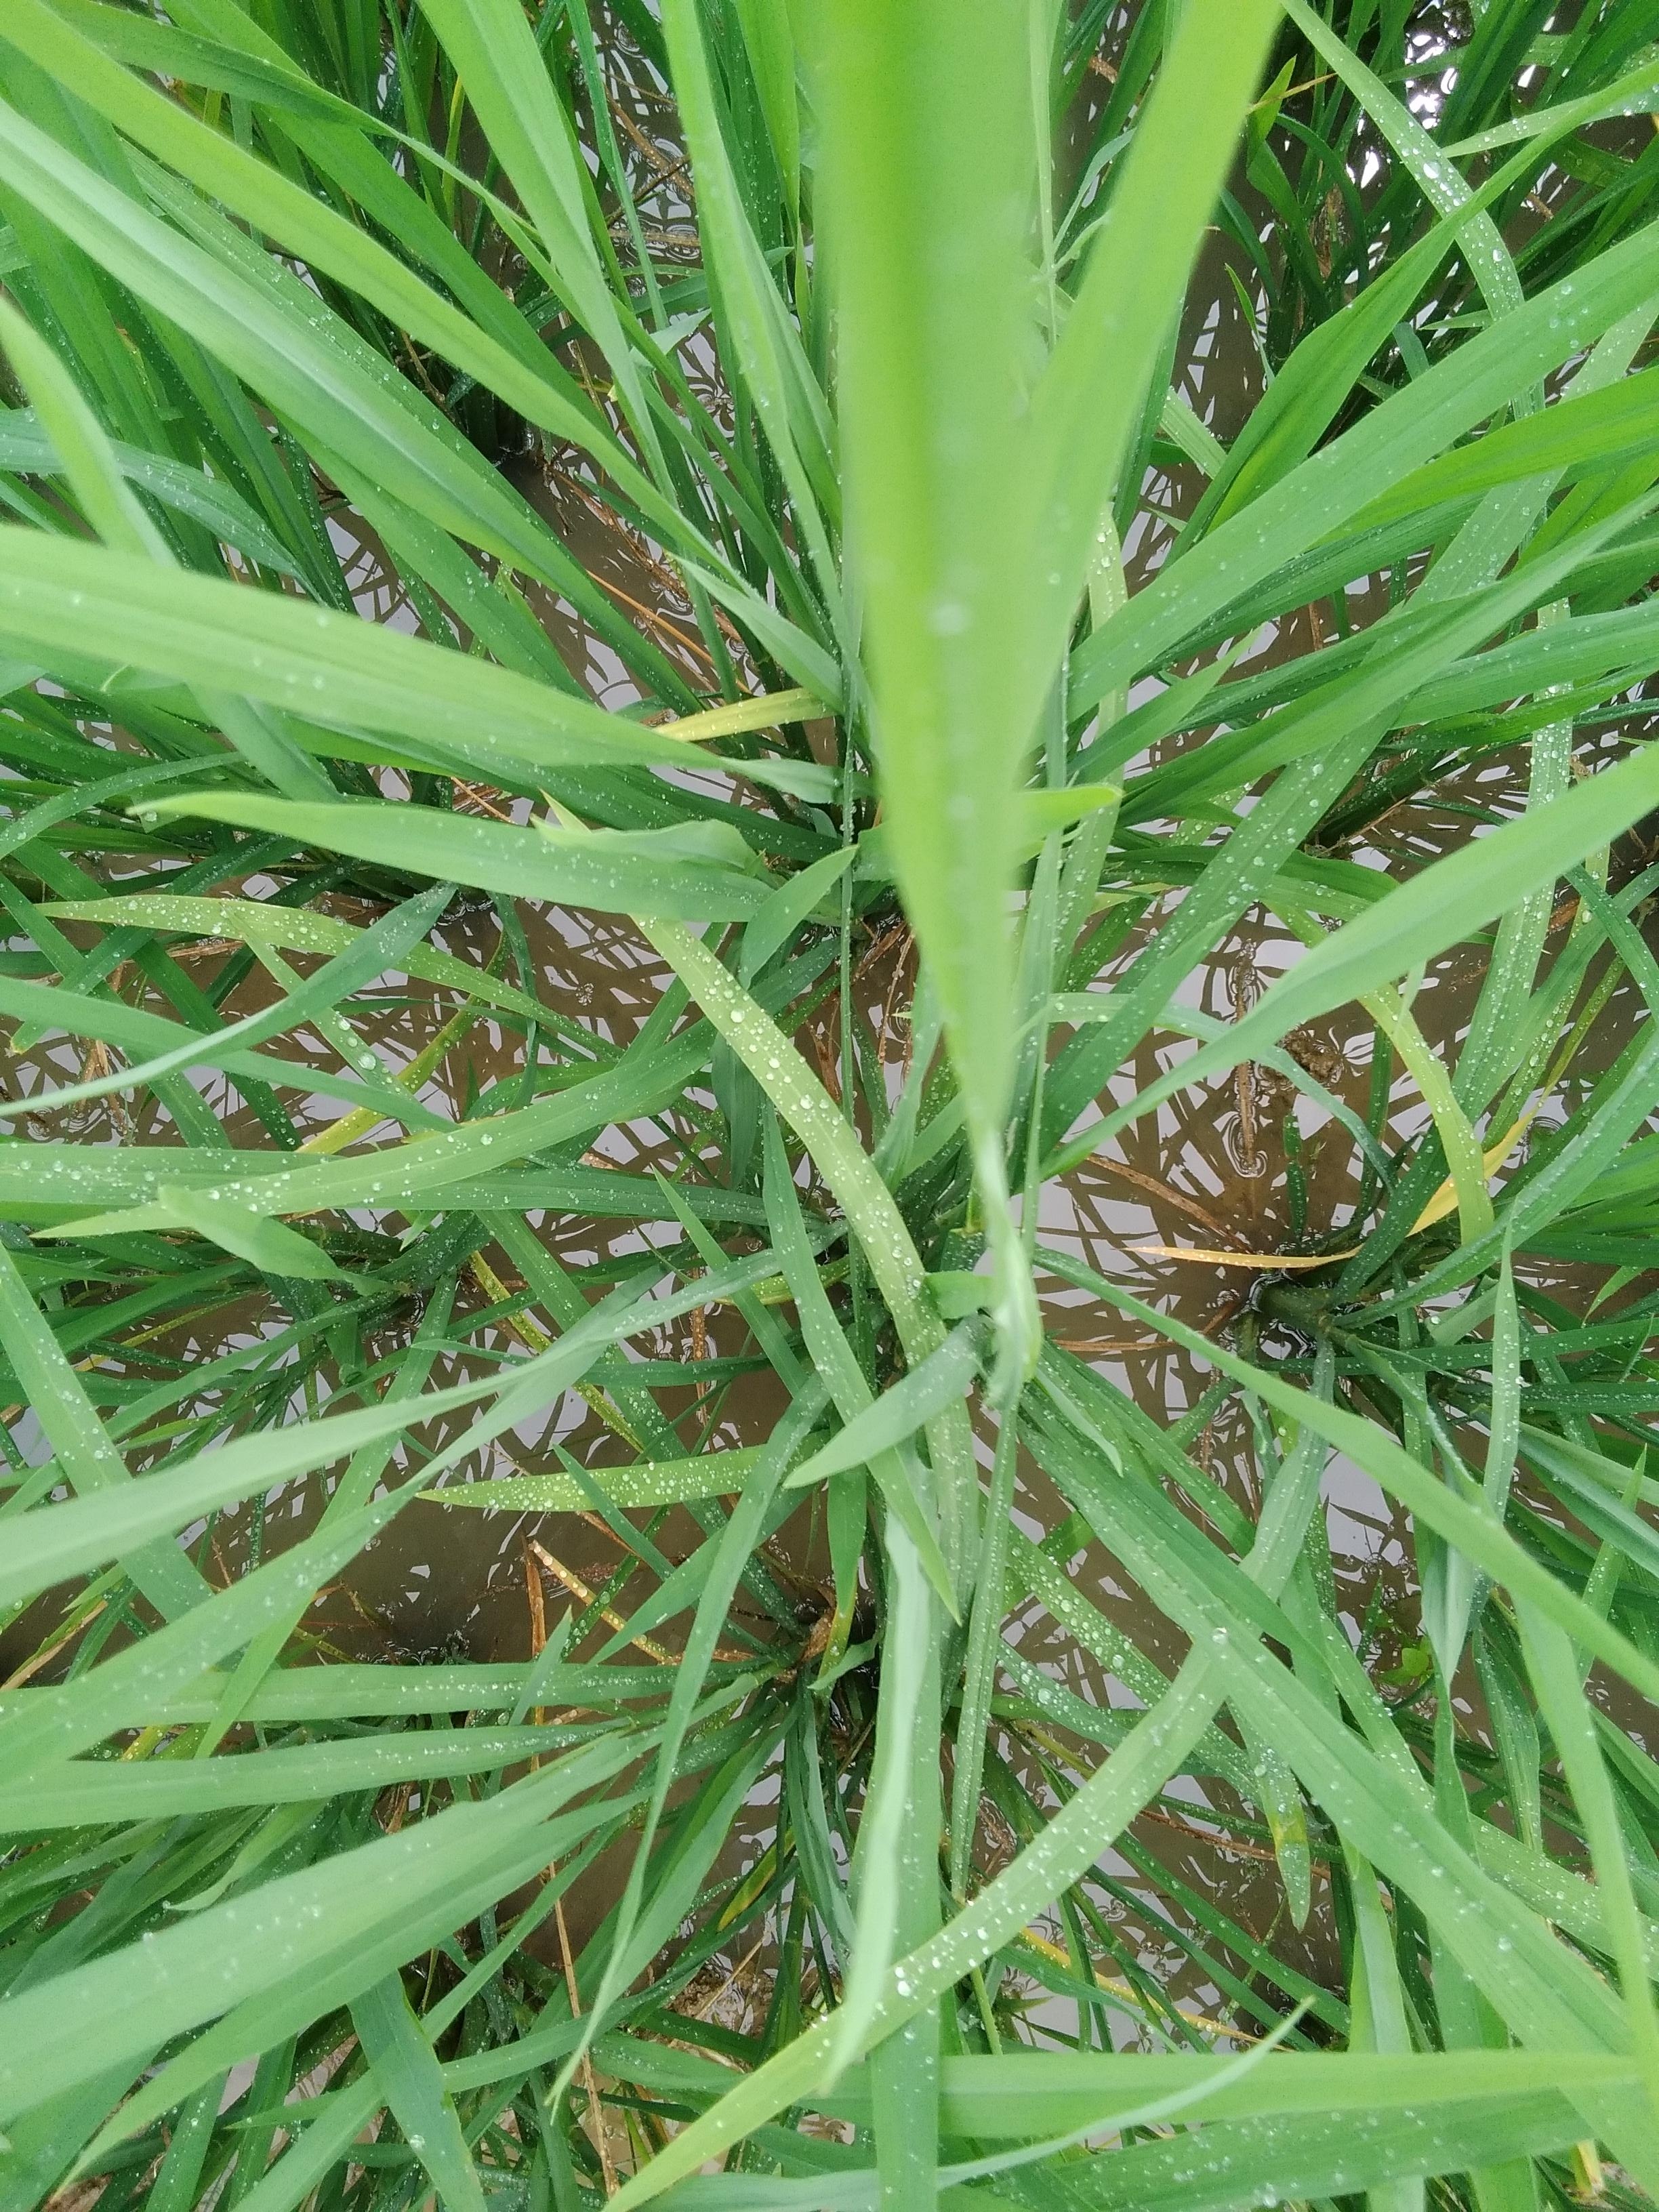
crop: rice
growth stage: vegetative
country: Nigeria
